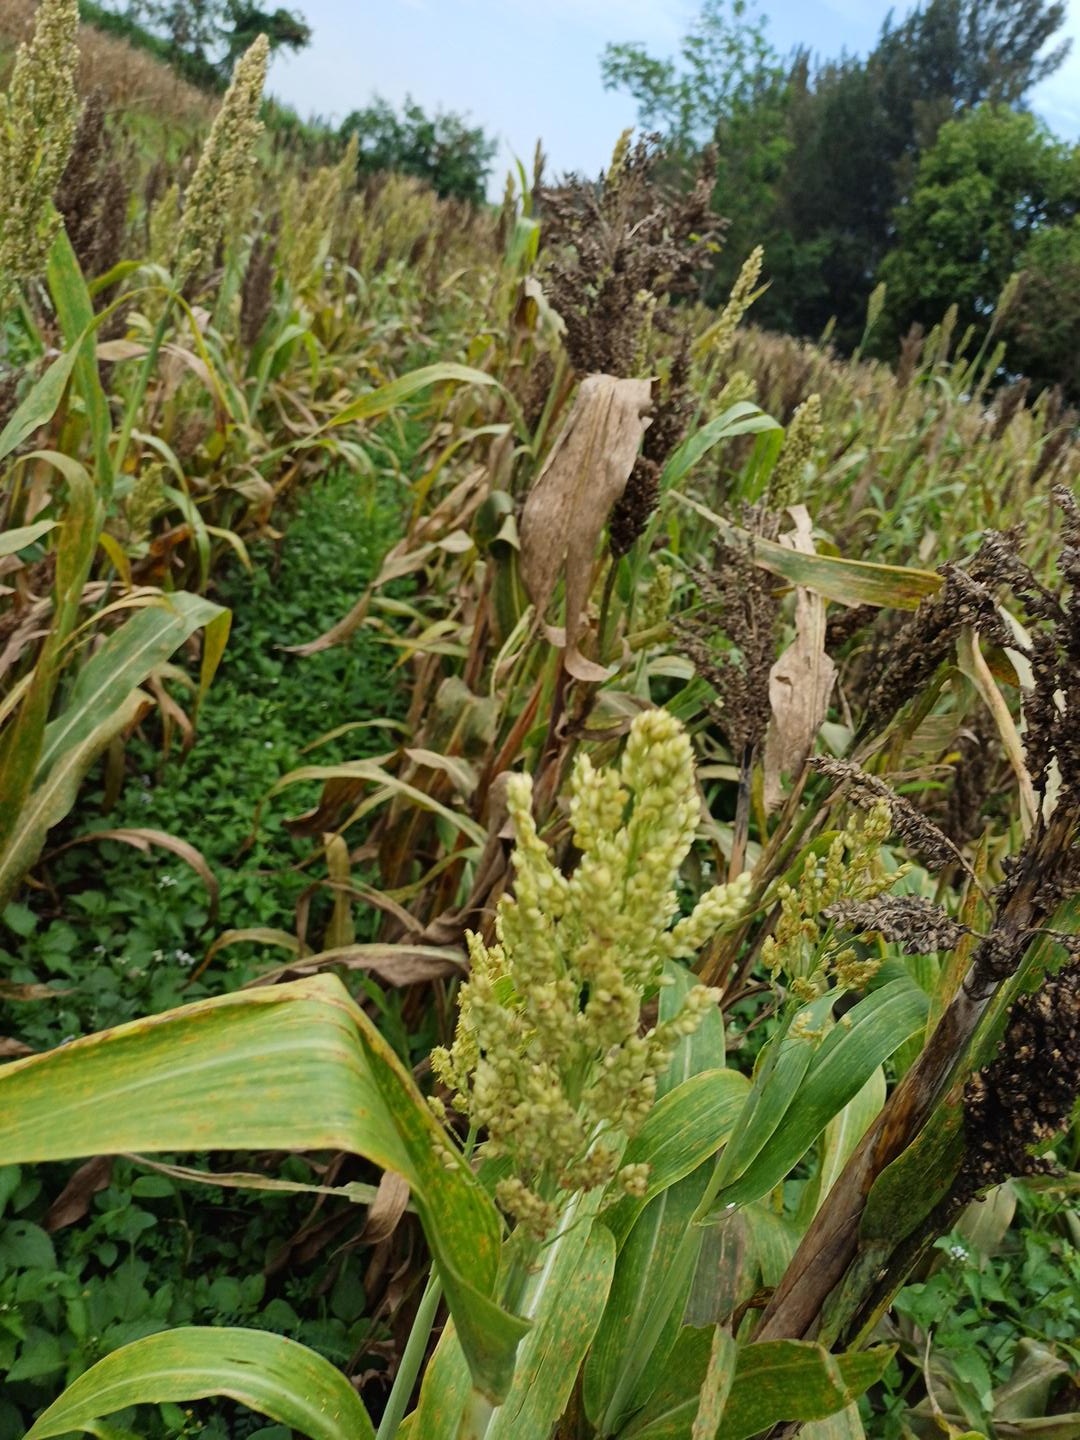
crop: sorghum
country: Kenya
